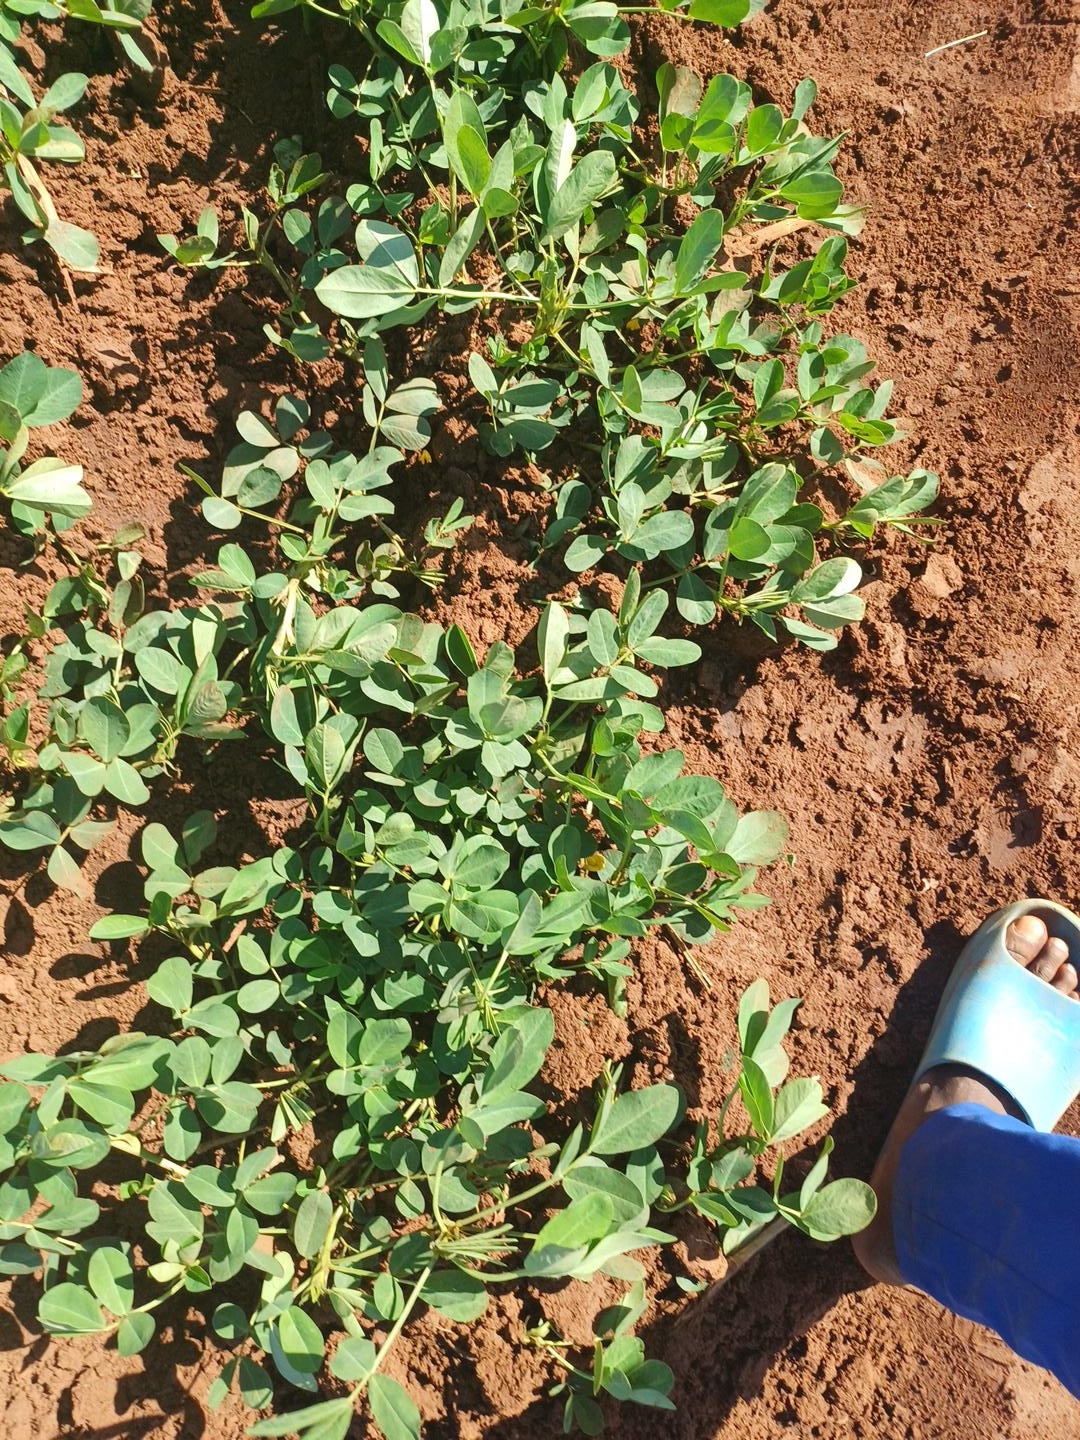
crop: groundnut
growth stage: flowering
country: Kenya
